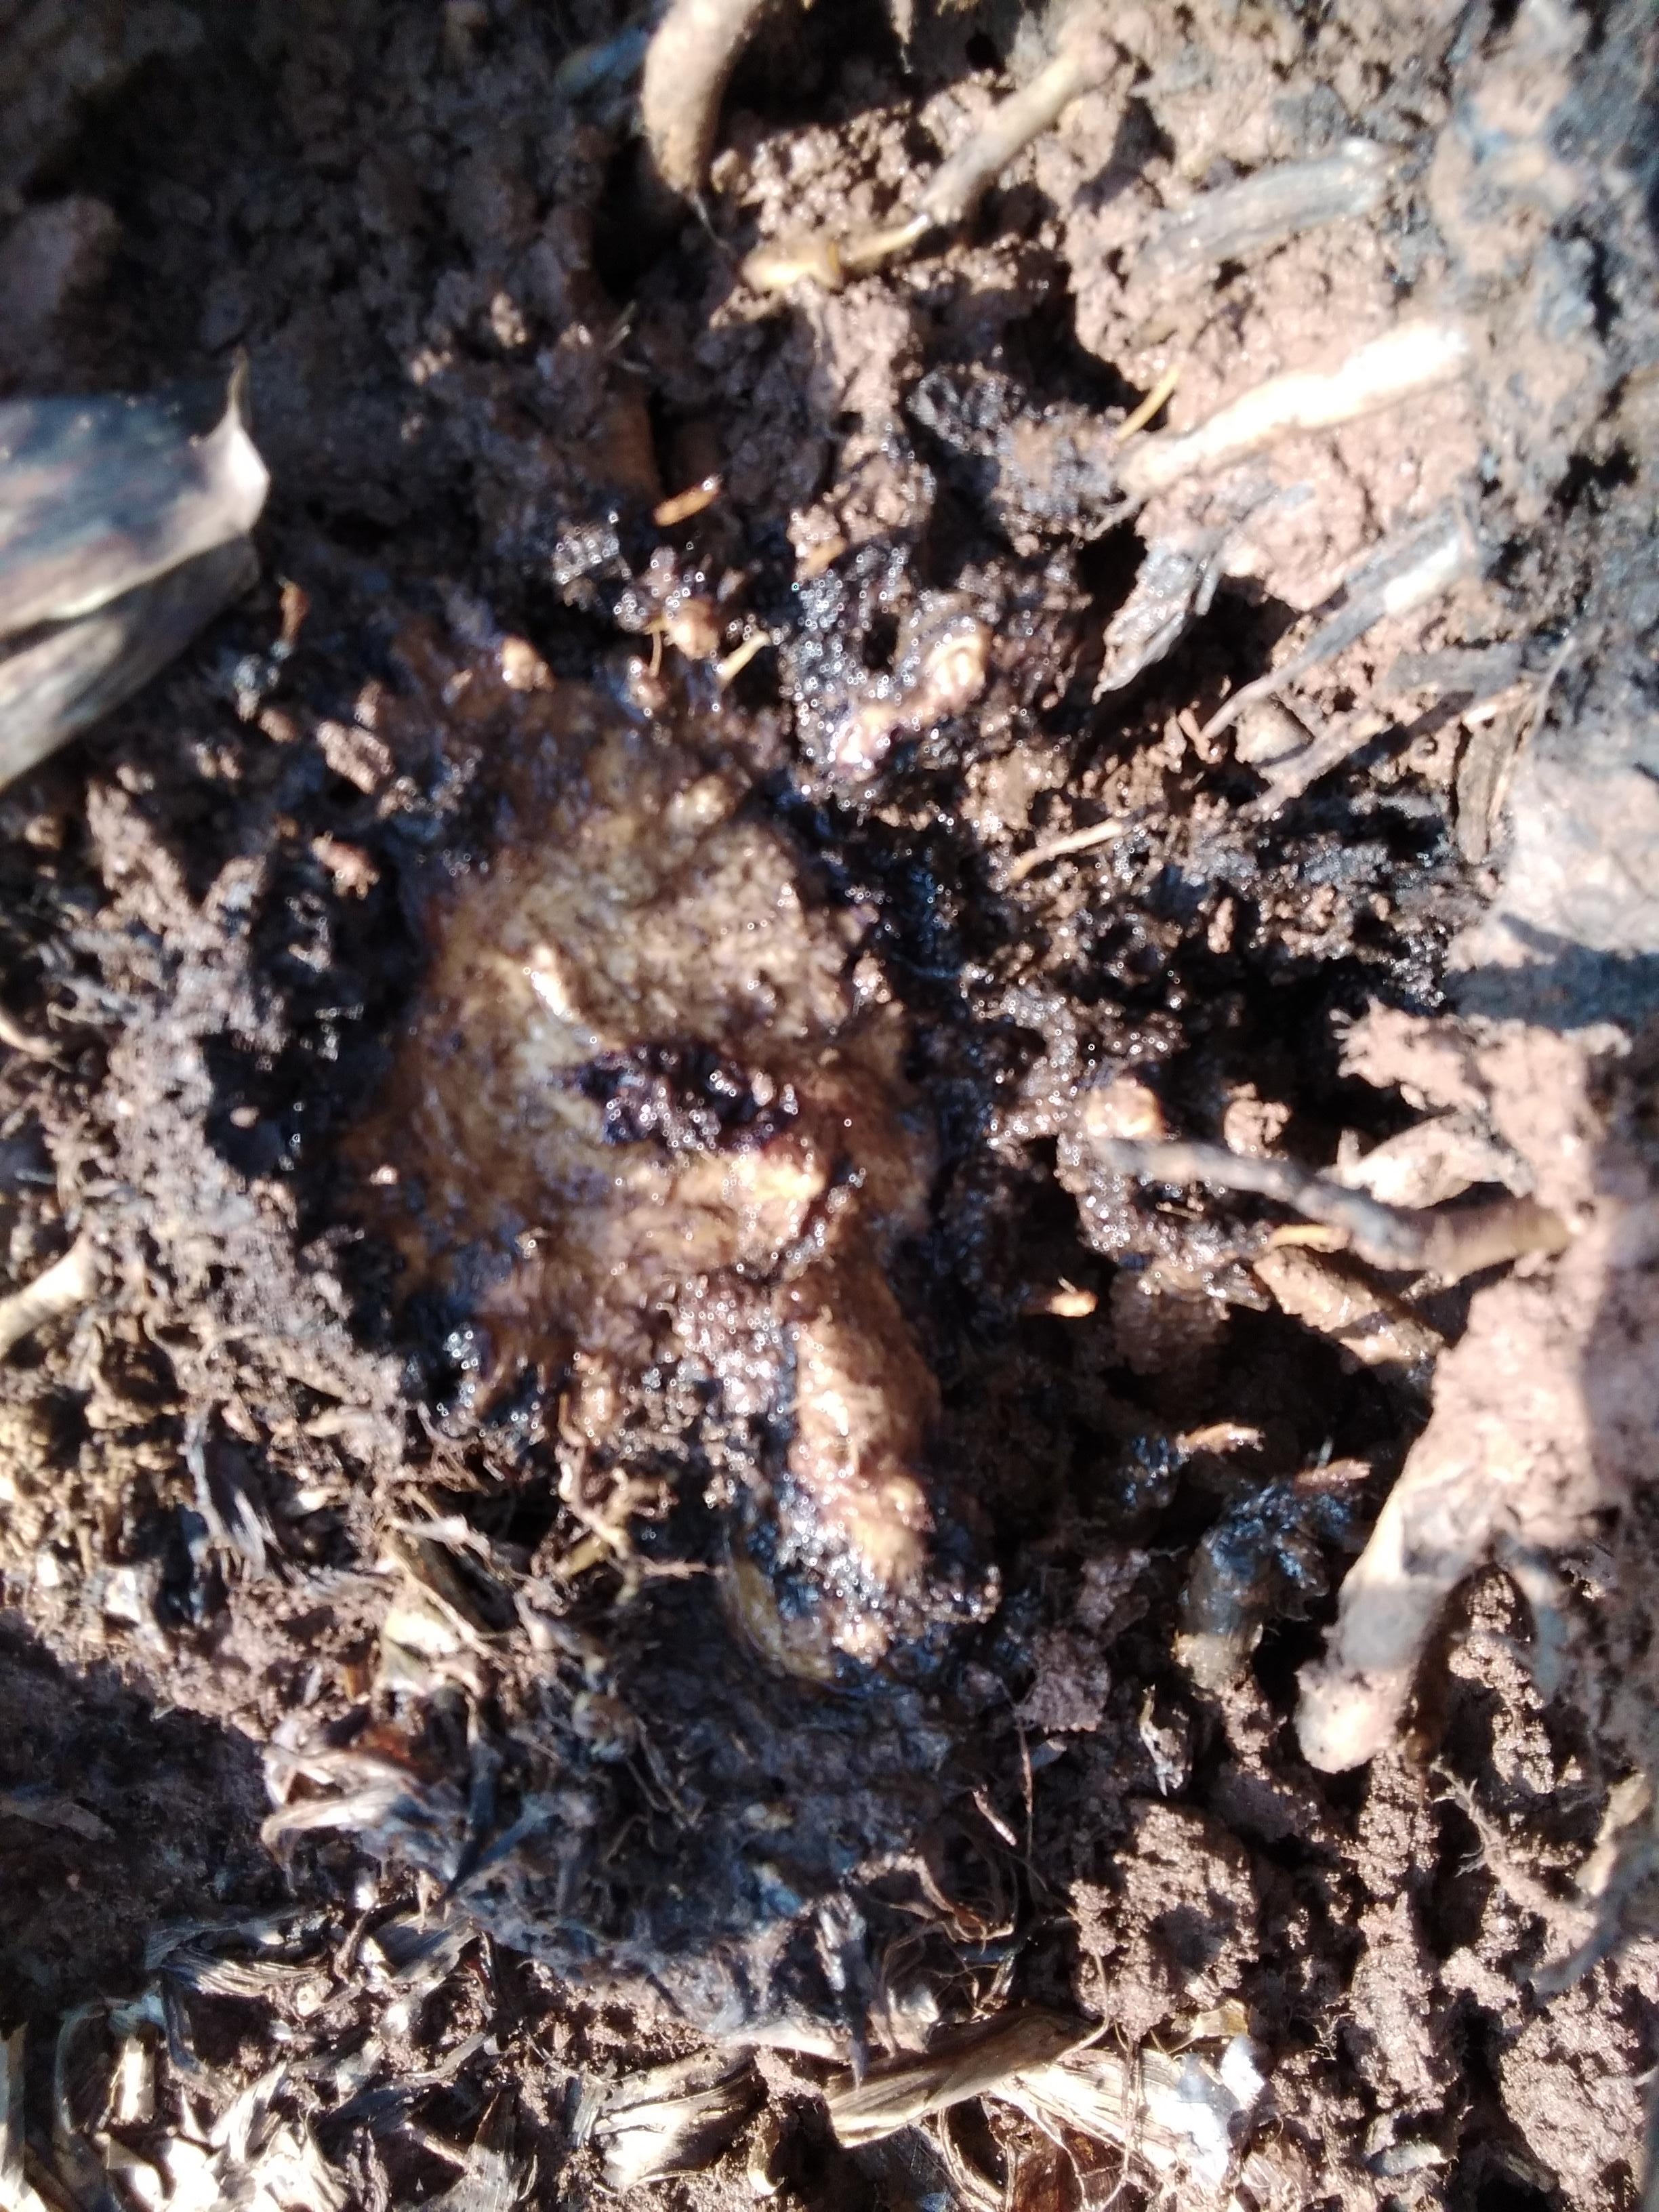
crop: banana
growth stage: flowering
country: Tanzania
